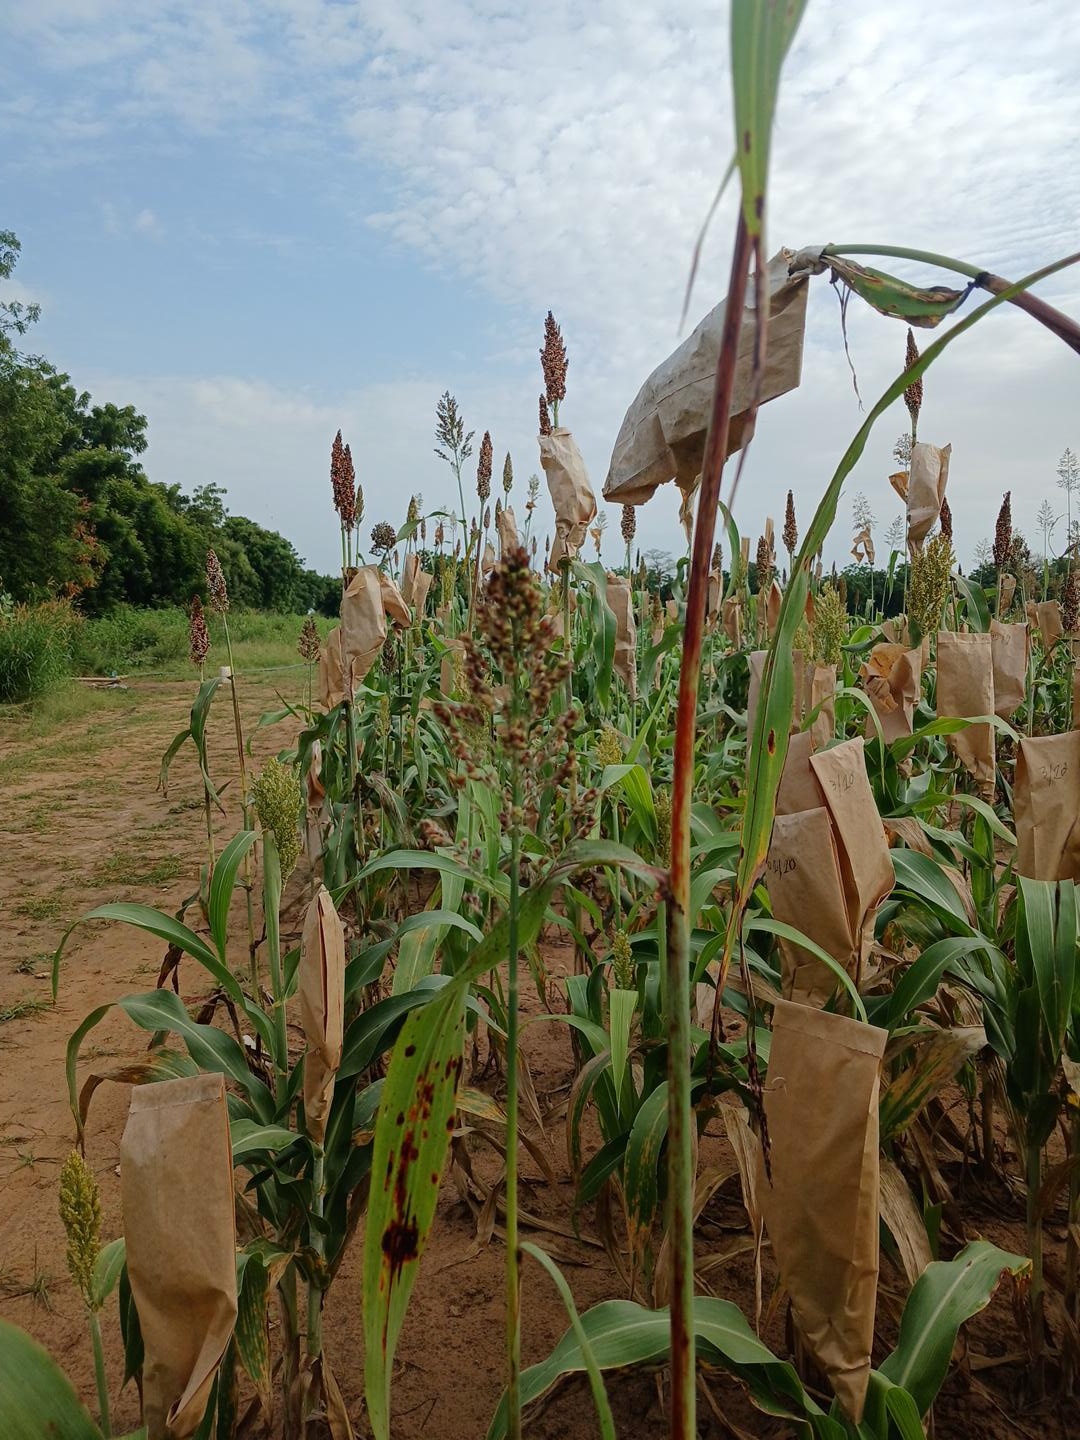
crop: sorghum
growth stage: filling grain
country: Senegal
